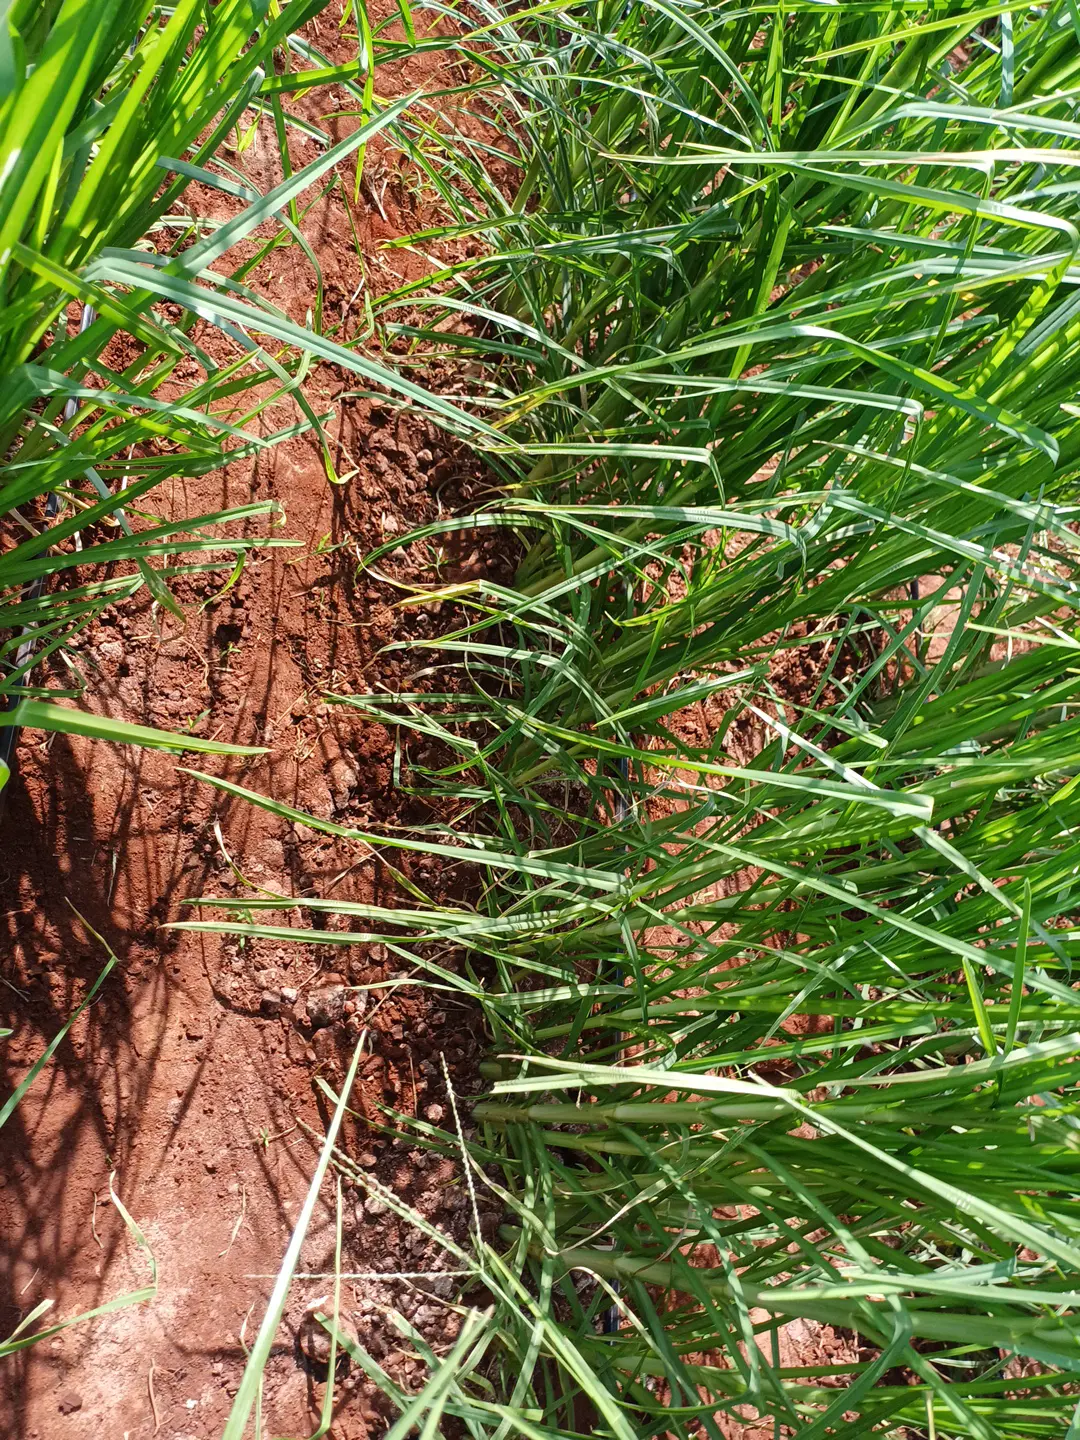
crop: finger millet
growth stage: flowering
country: Kenya
